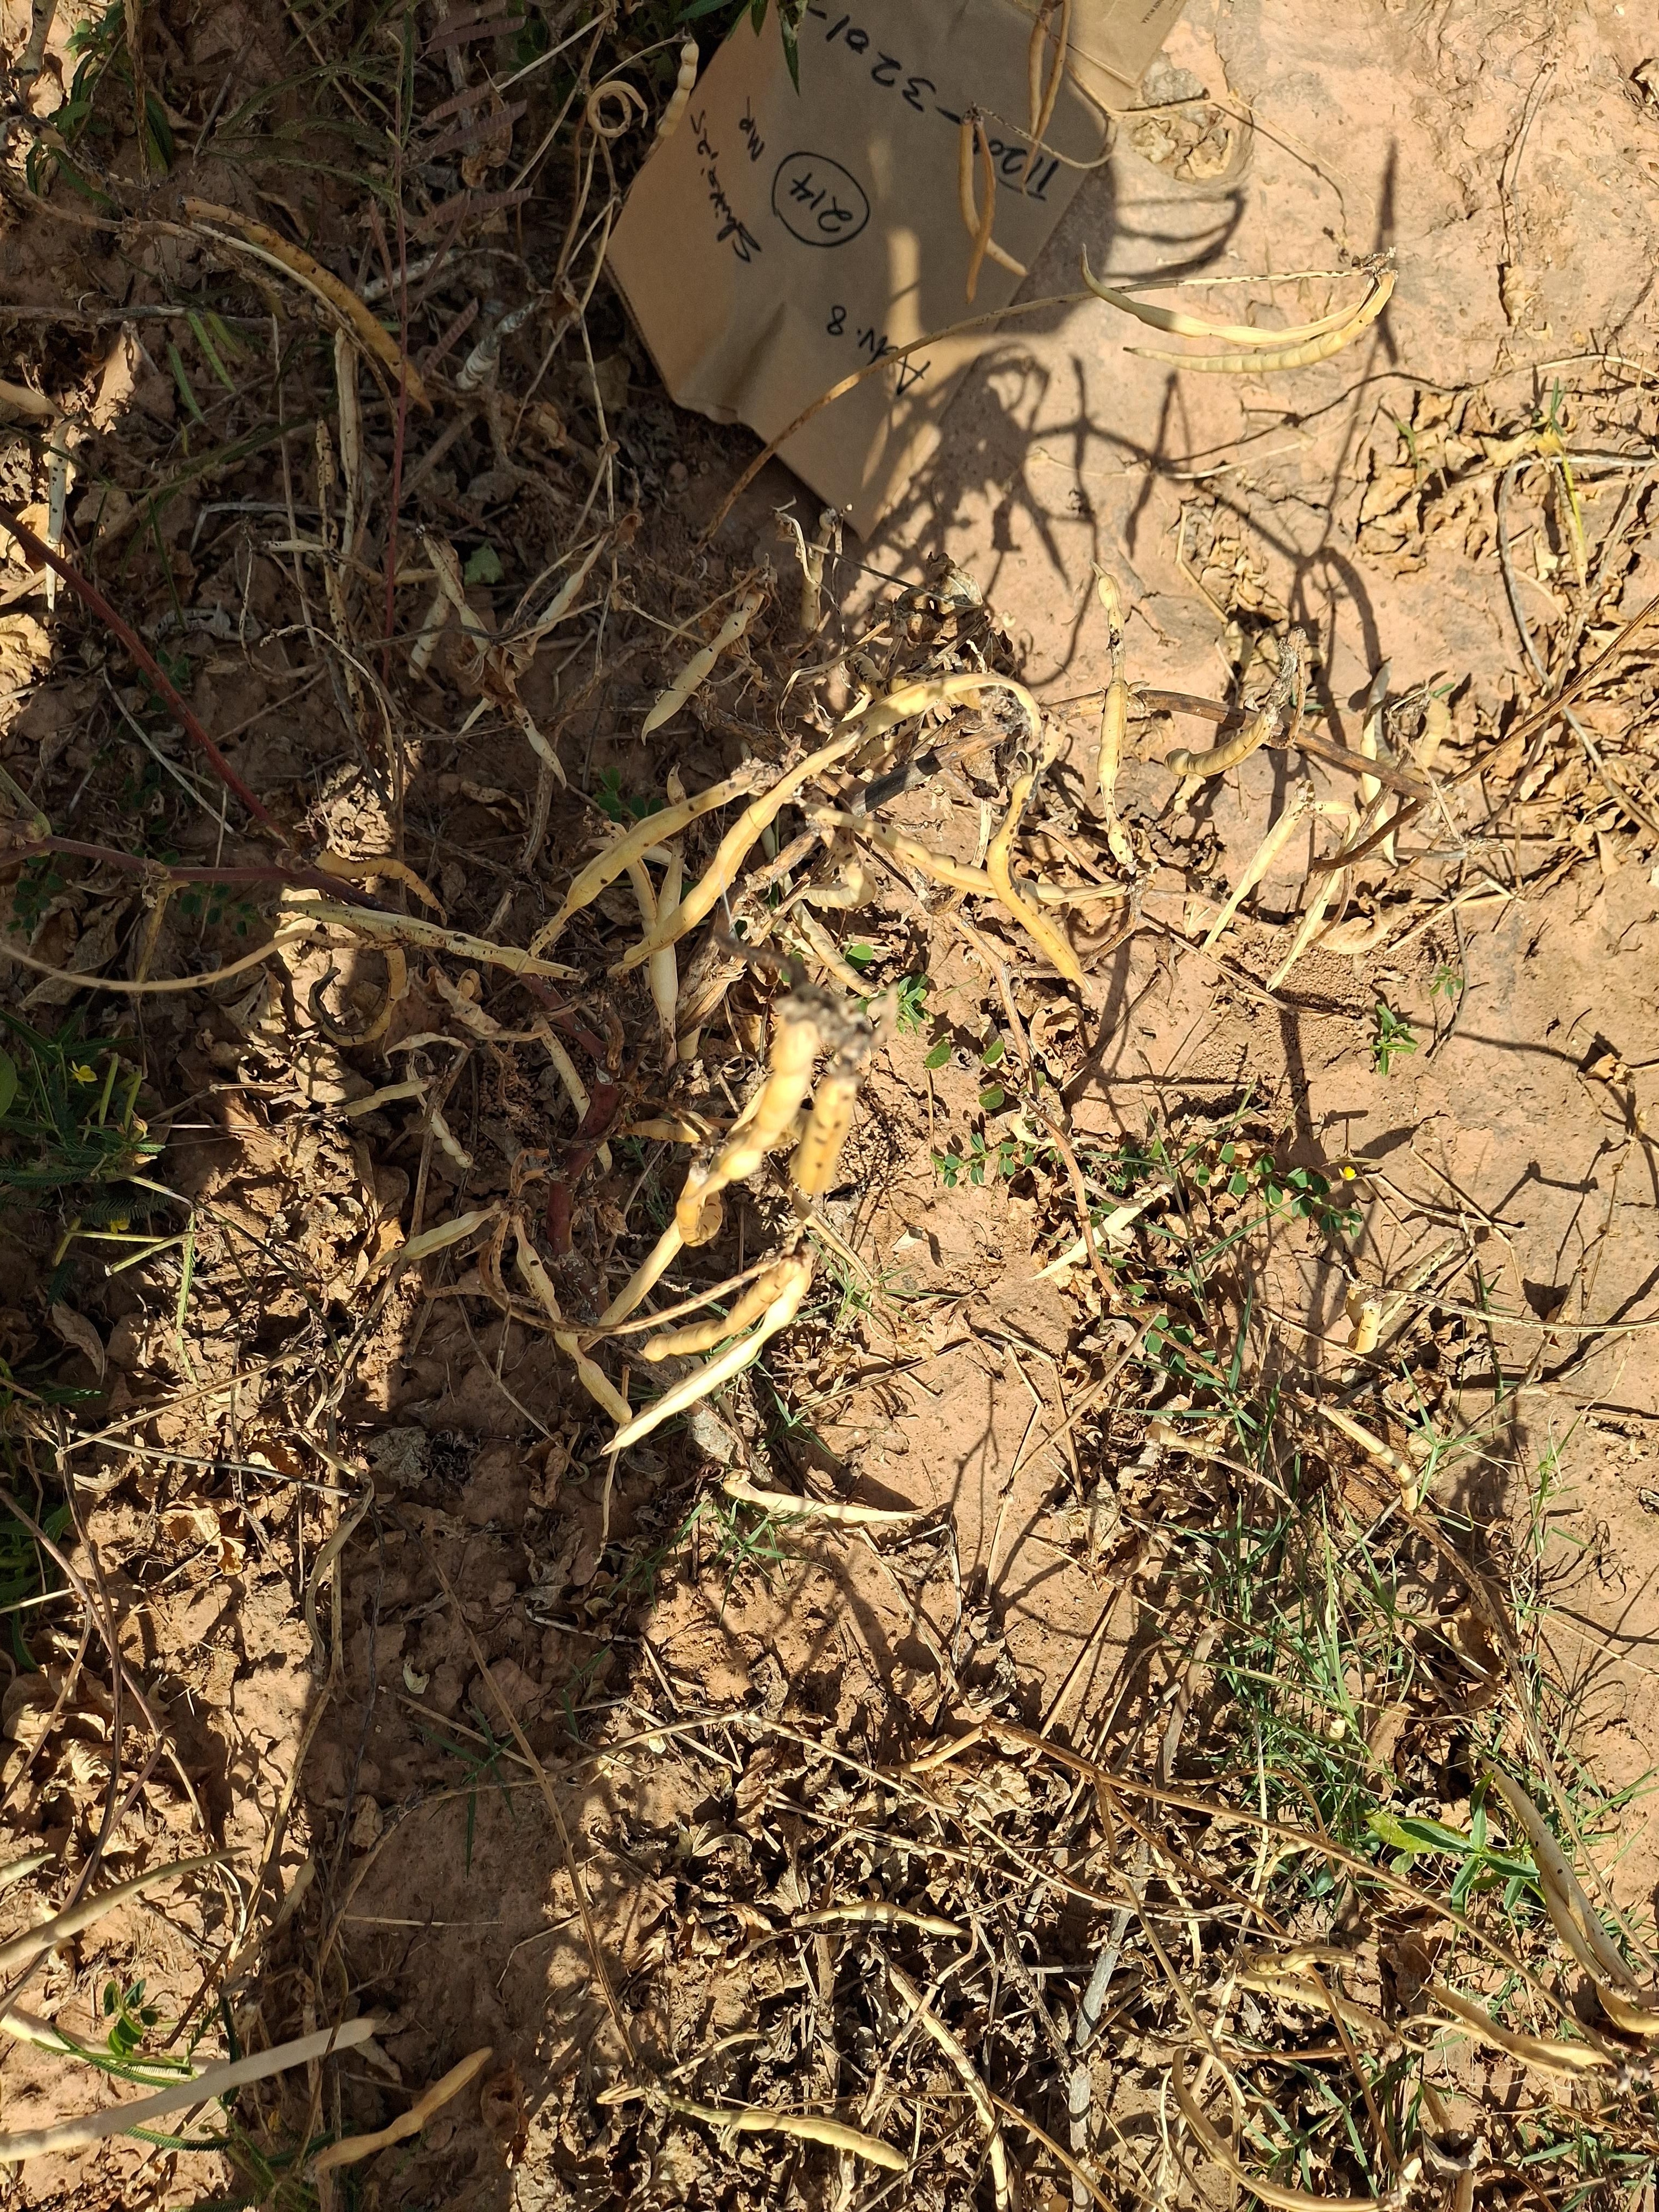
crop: cowpea
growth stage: maturity
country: Nigeria
